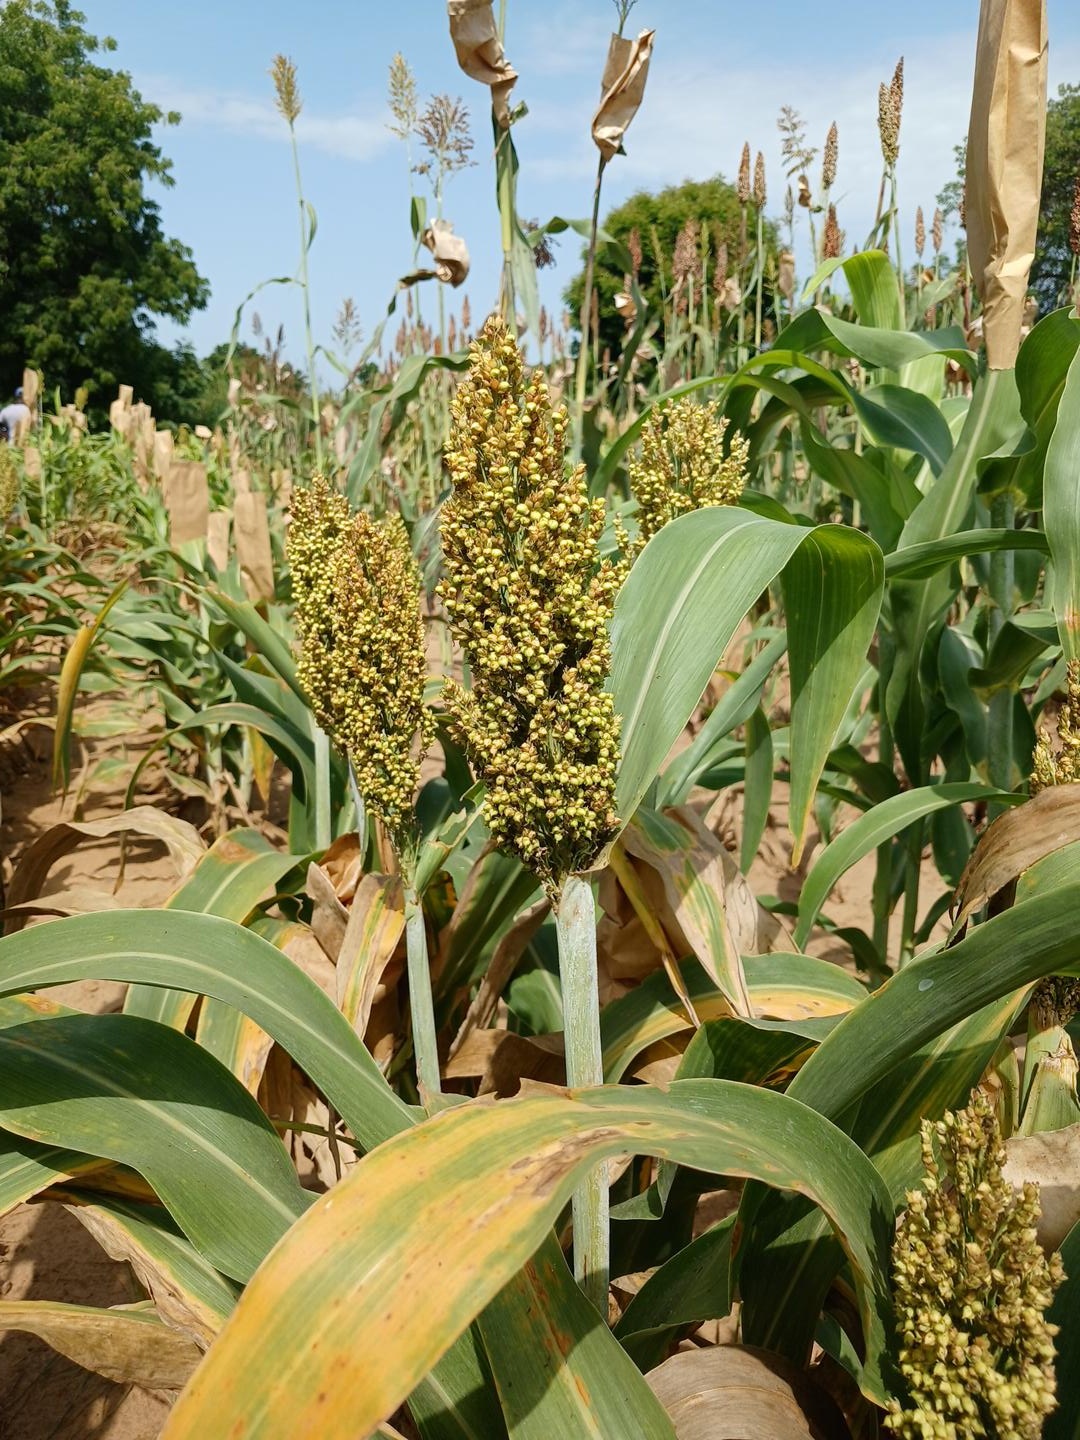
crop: sorghum
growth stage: filling grain
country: Senegal
